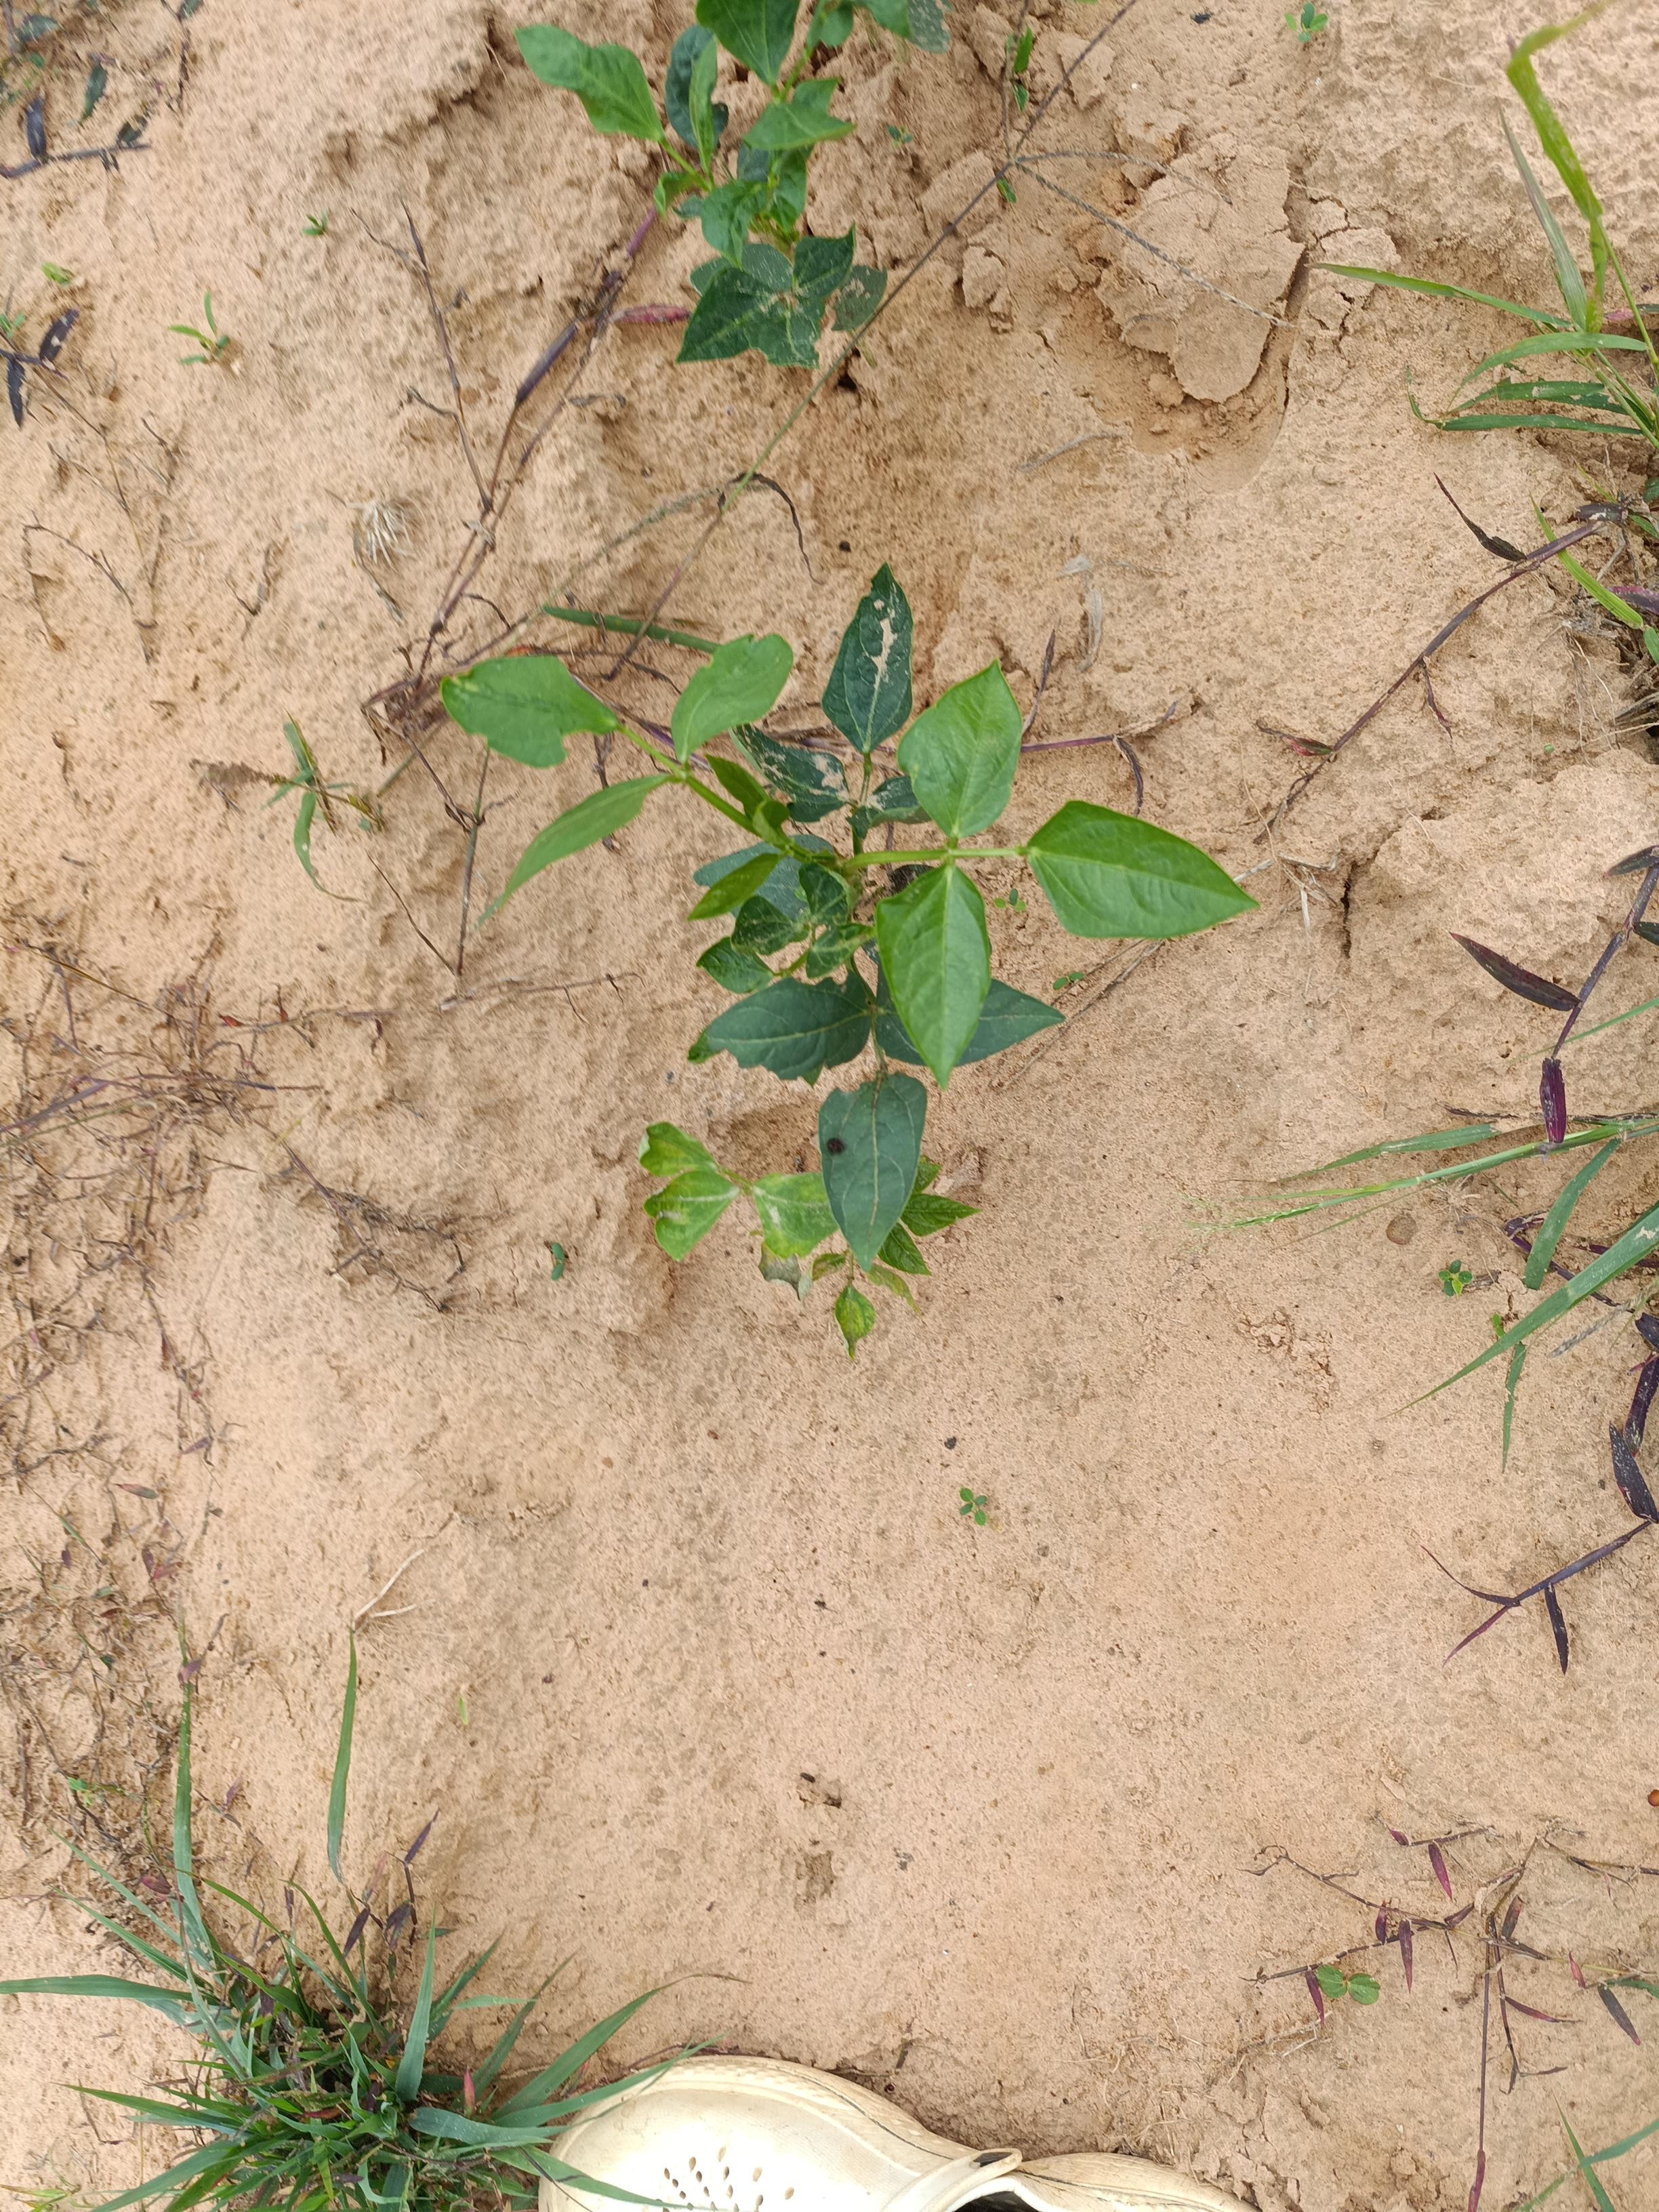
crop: cowpea
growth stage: emergence
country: Nigeria
